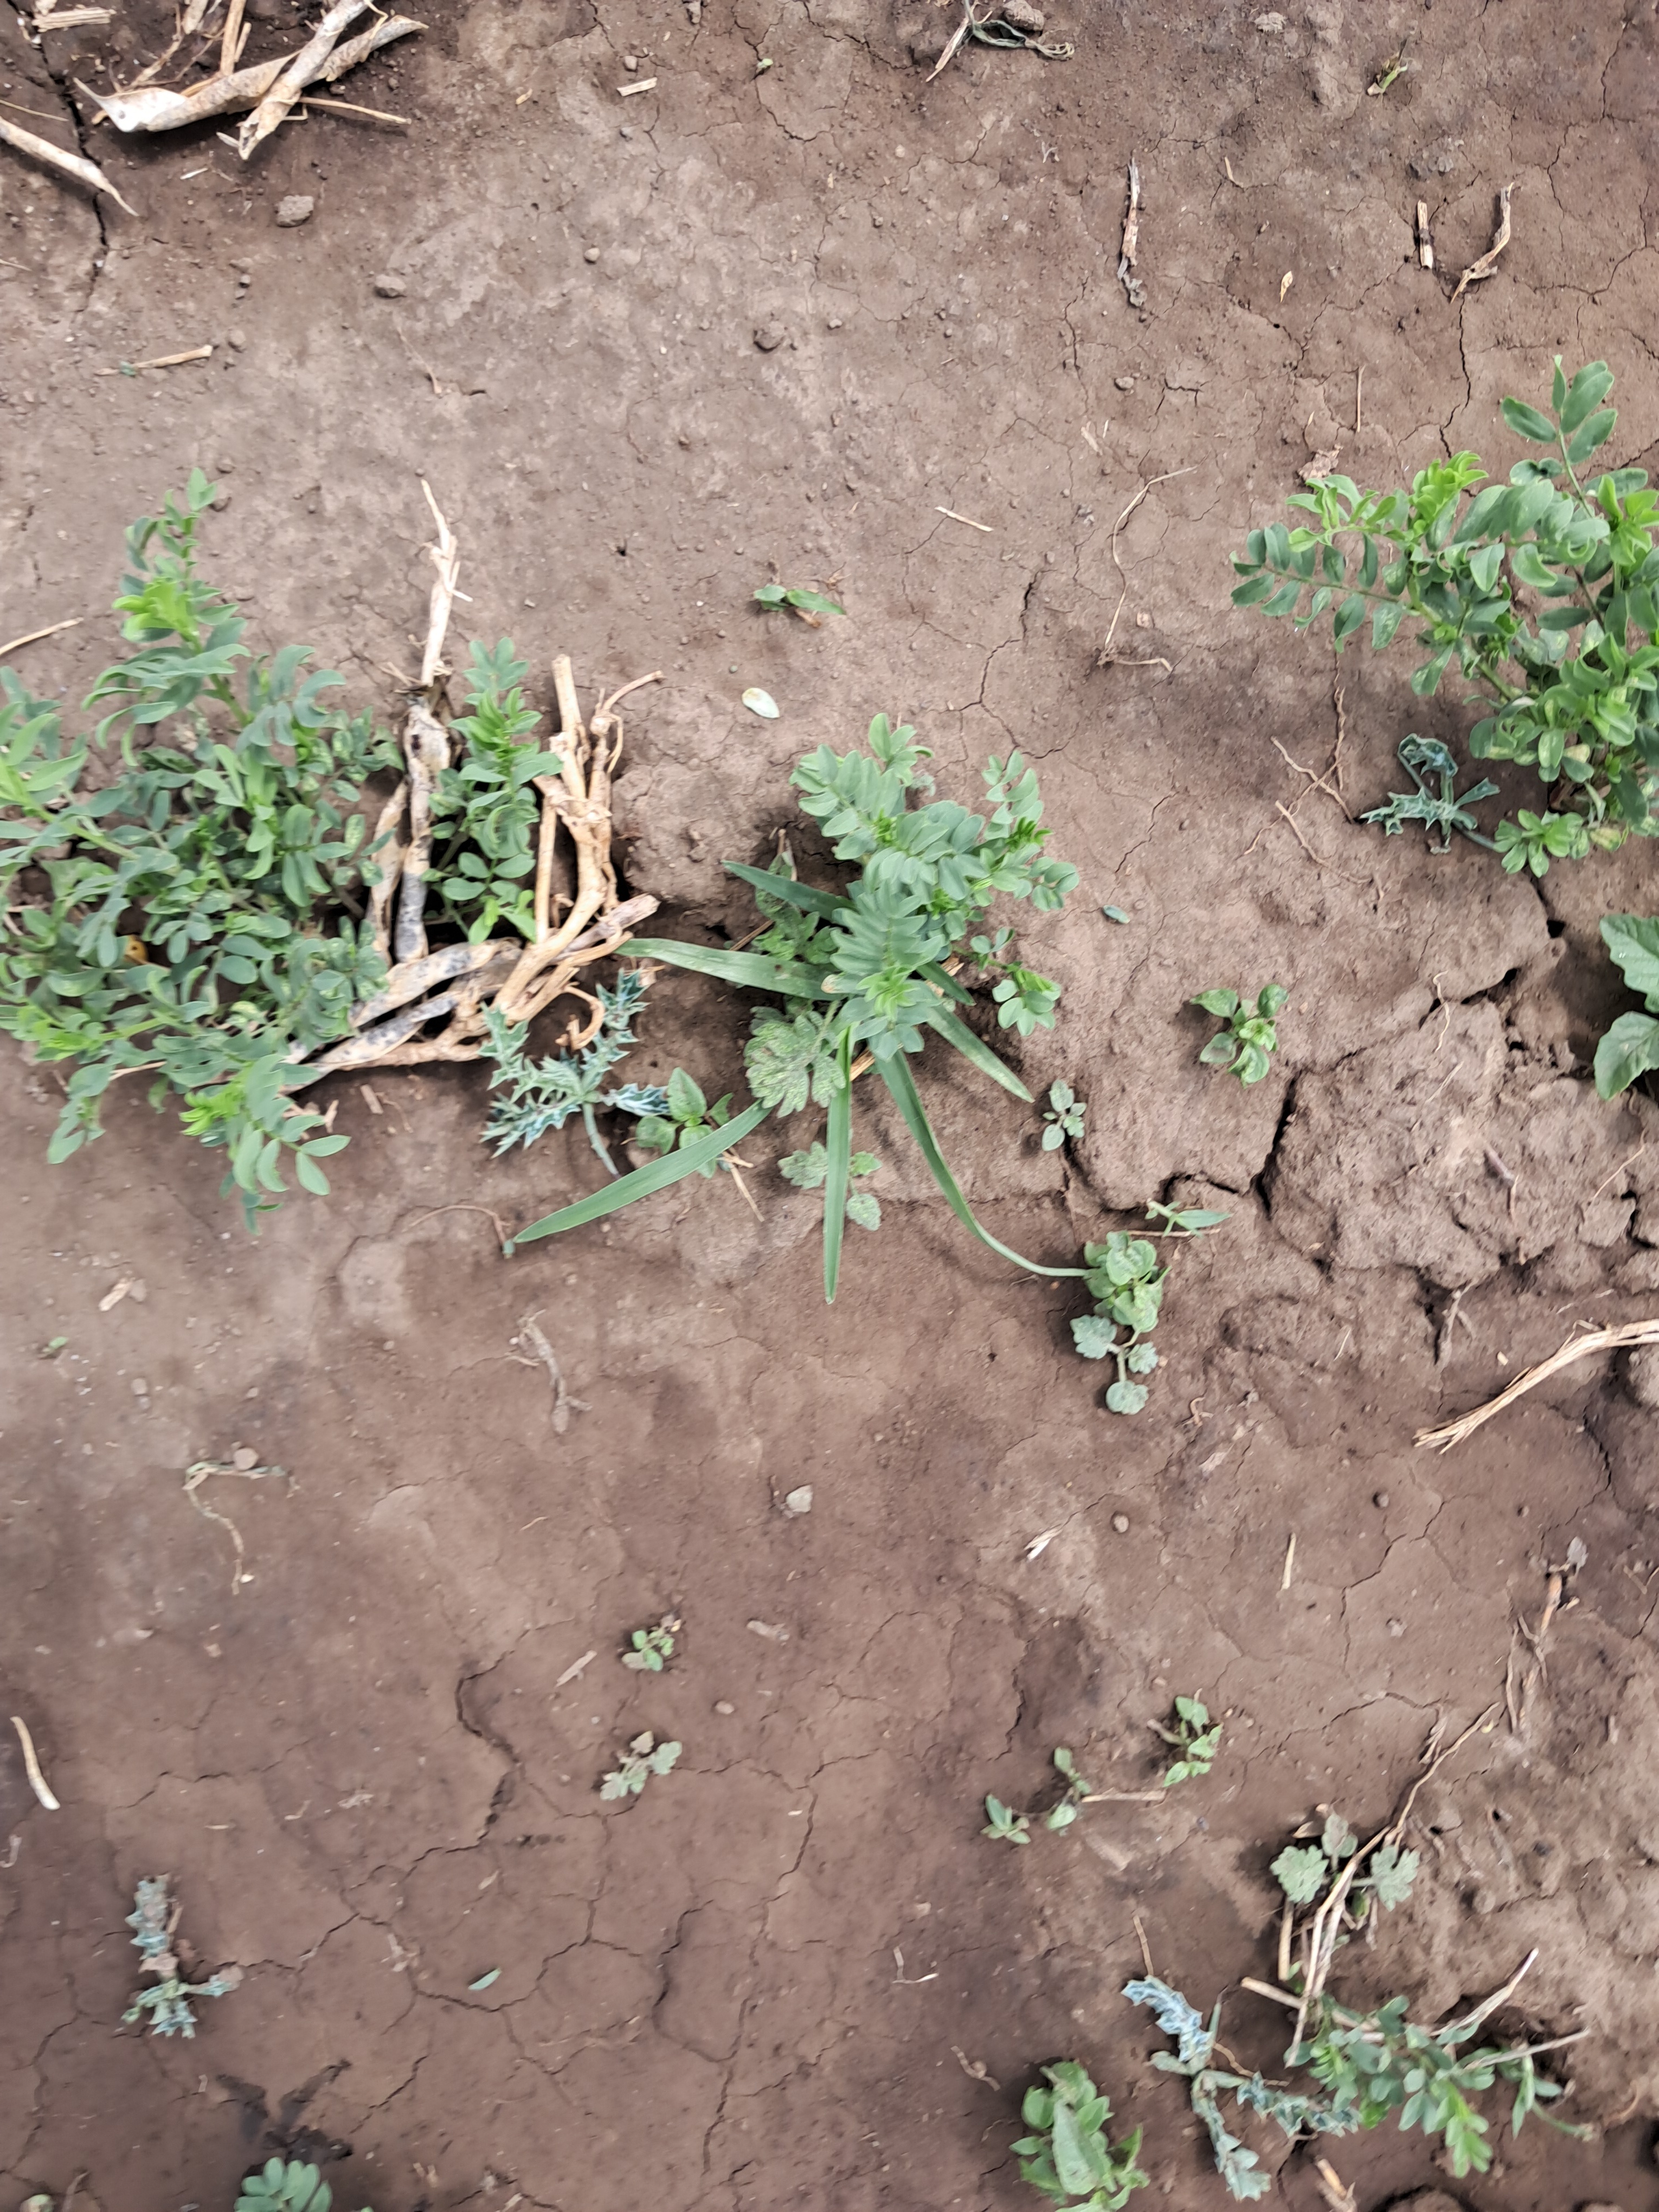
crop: lentil
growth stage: vegetative
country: Tanzania
